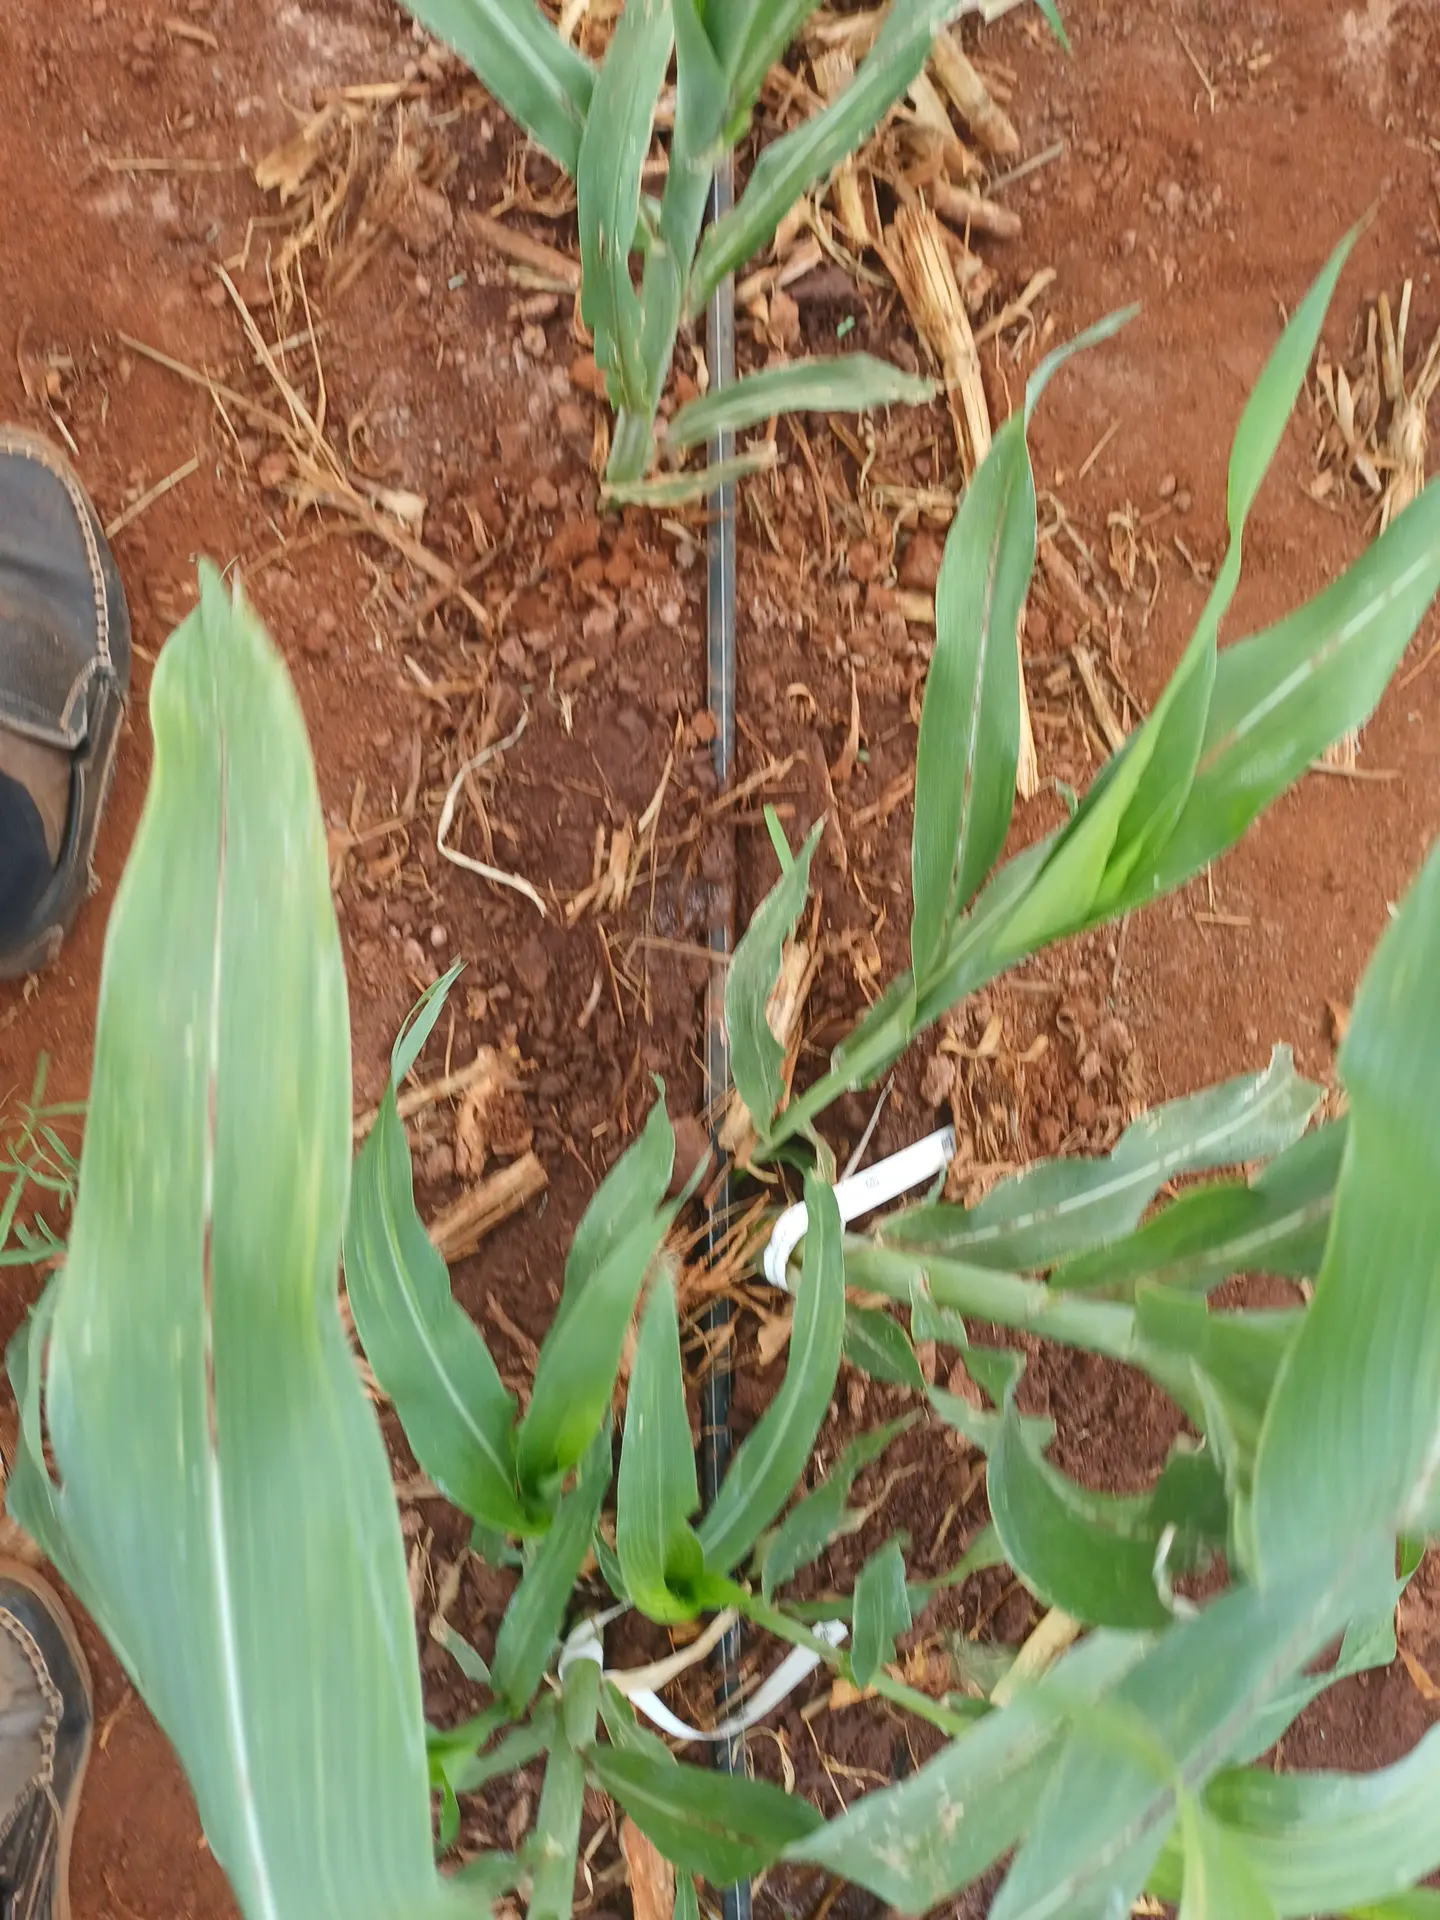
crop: sorghum
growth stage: vegetative
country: Kenya
